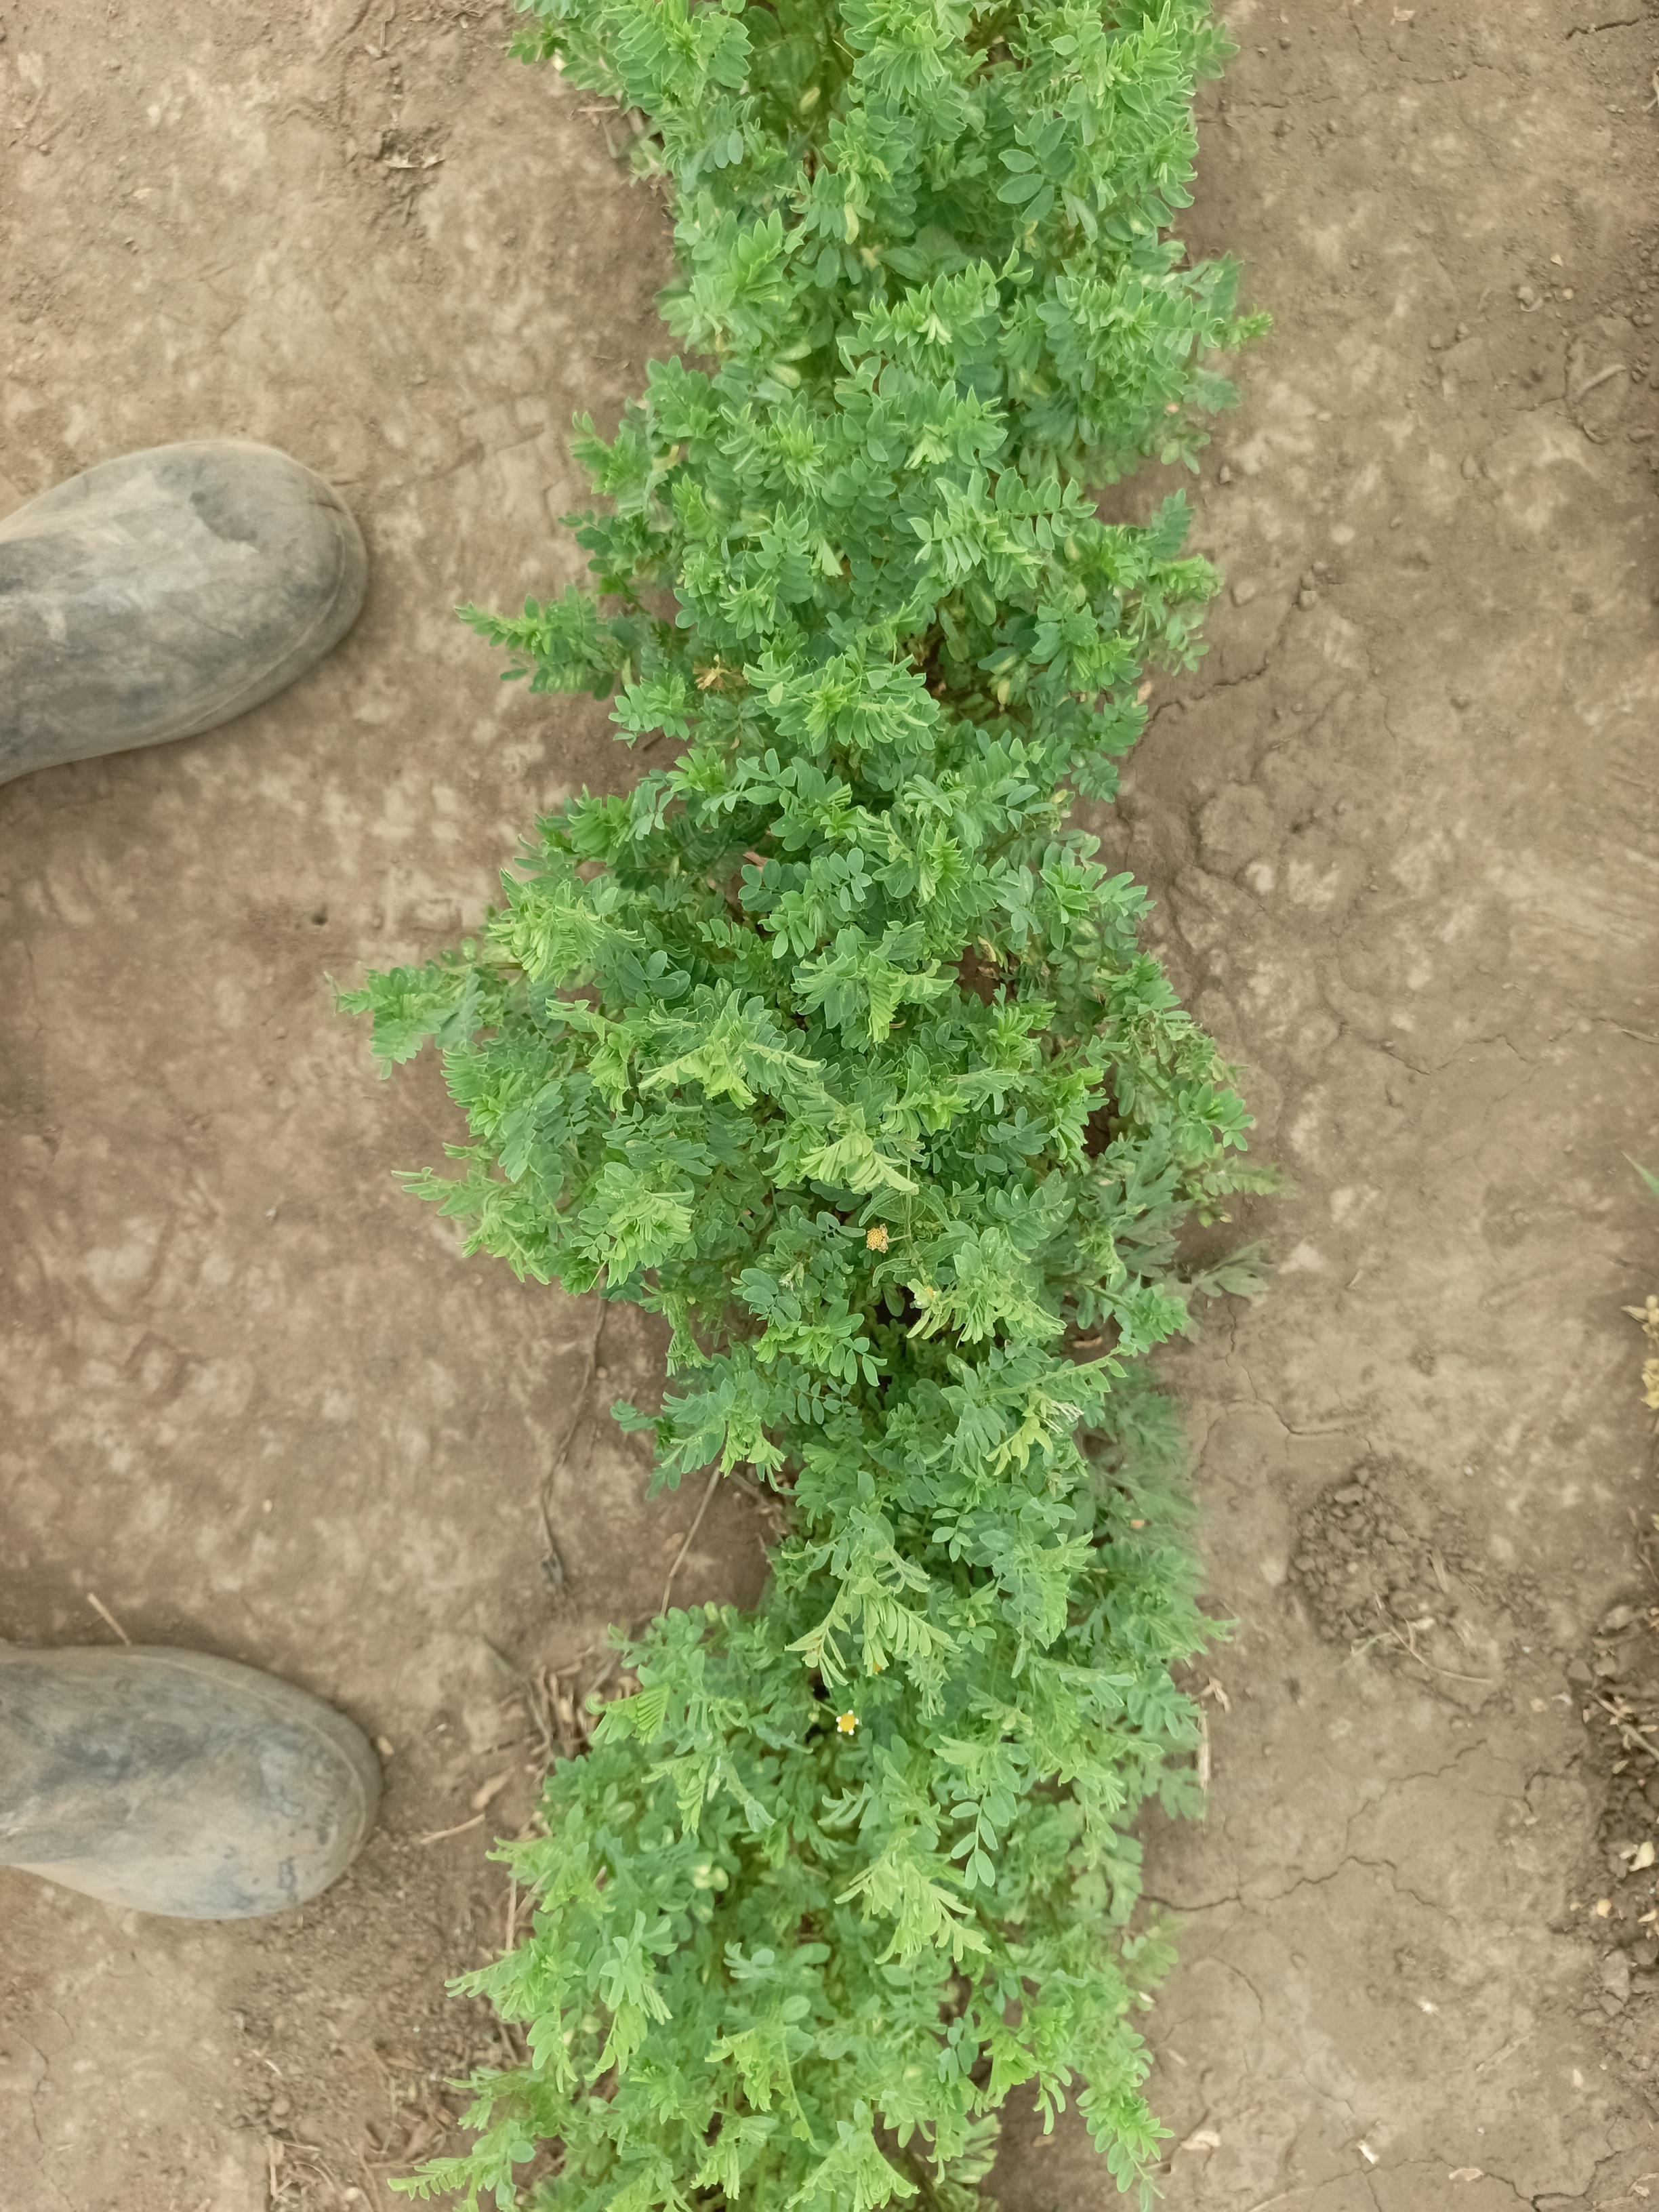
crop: lentil
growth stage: vegetative
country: Tanzania
